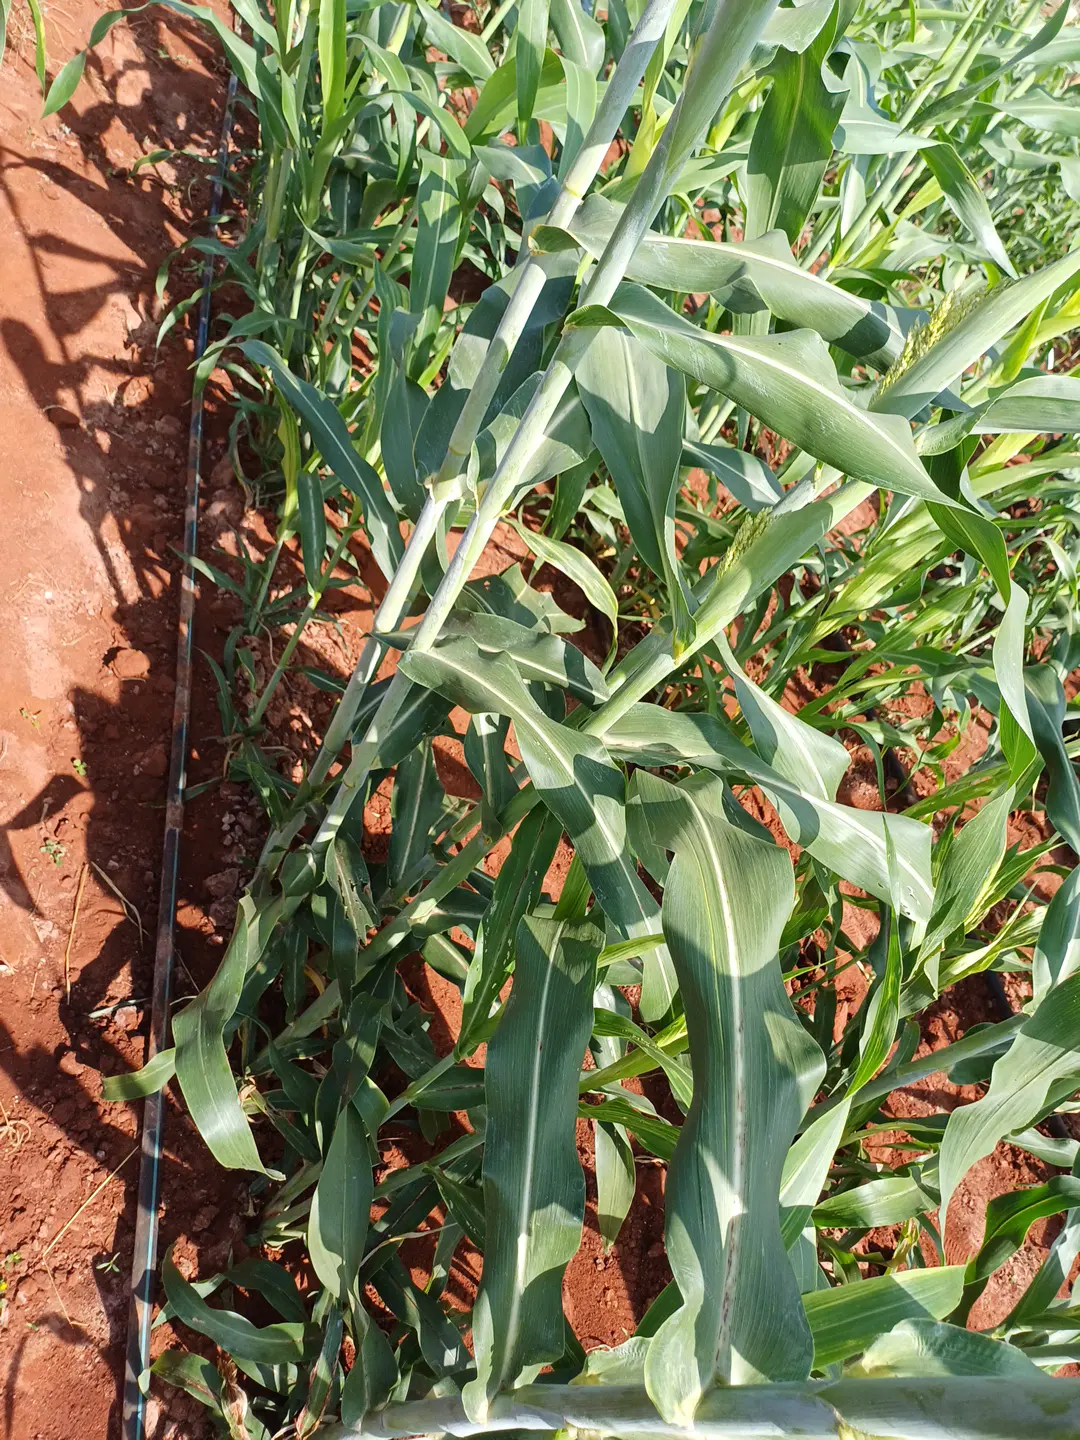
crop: sorghum
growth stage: heading tuber
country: Kenya
